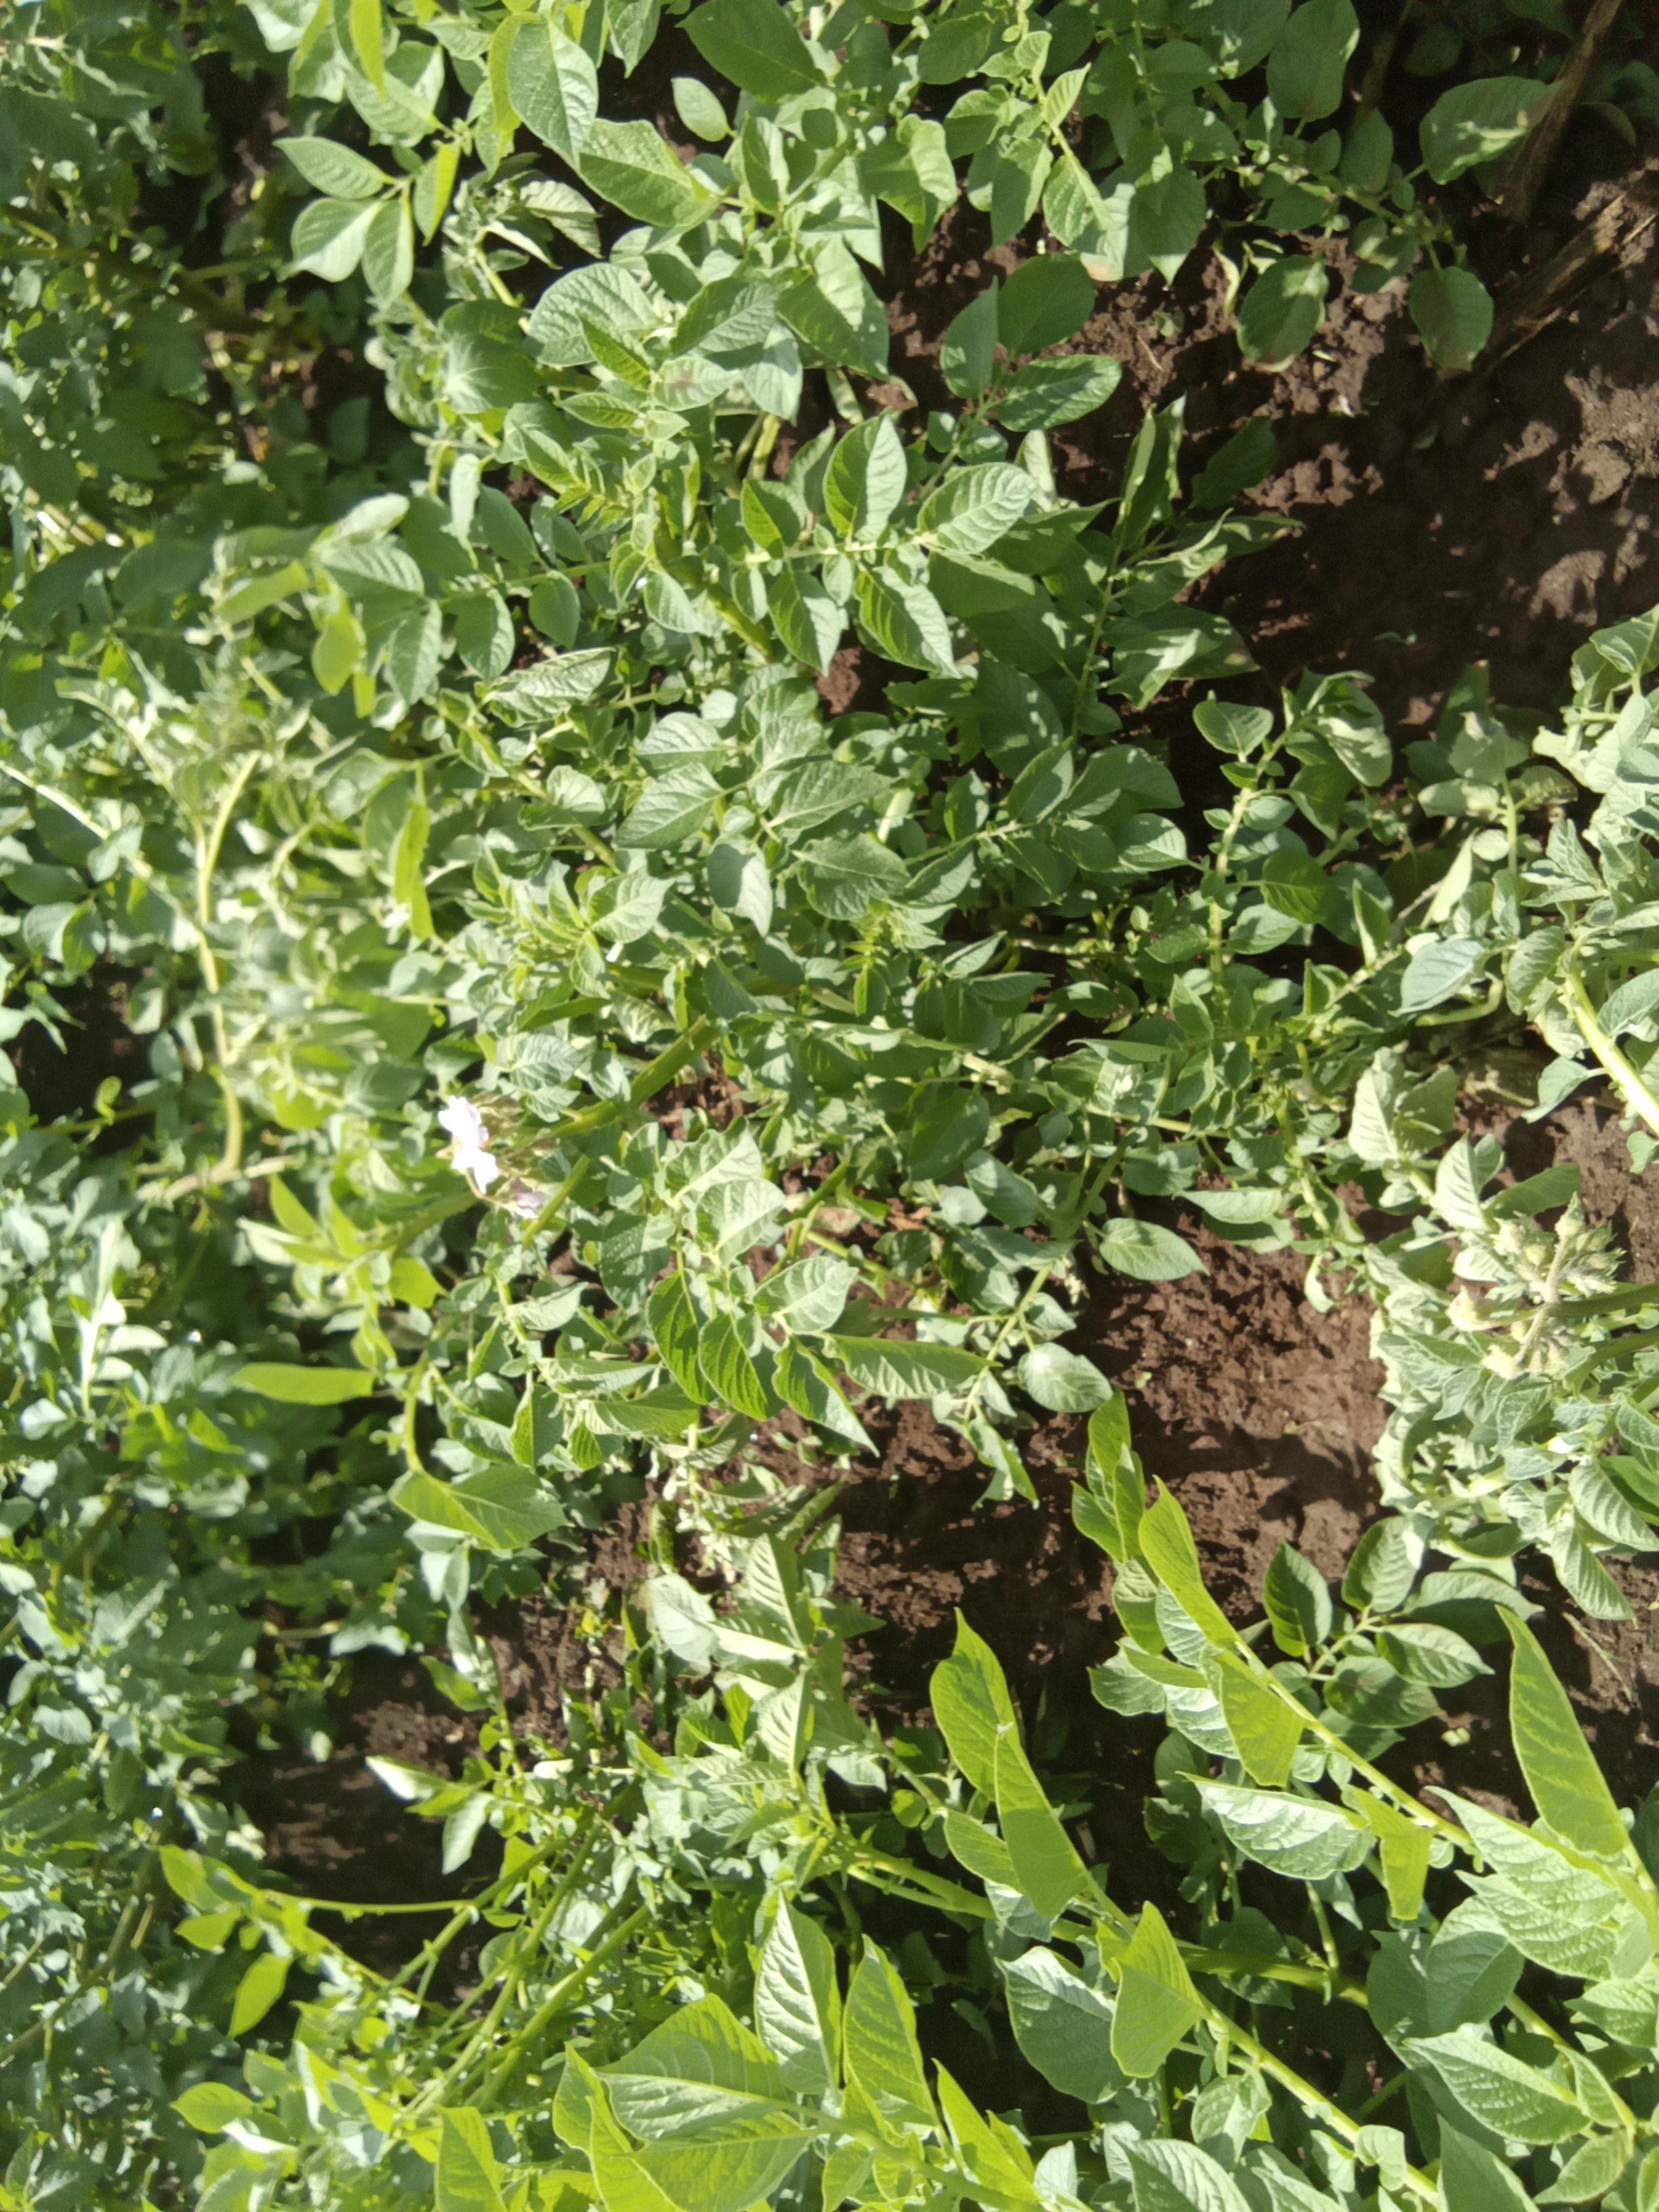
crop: potato
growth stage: flowering
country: Kenya
